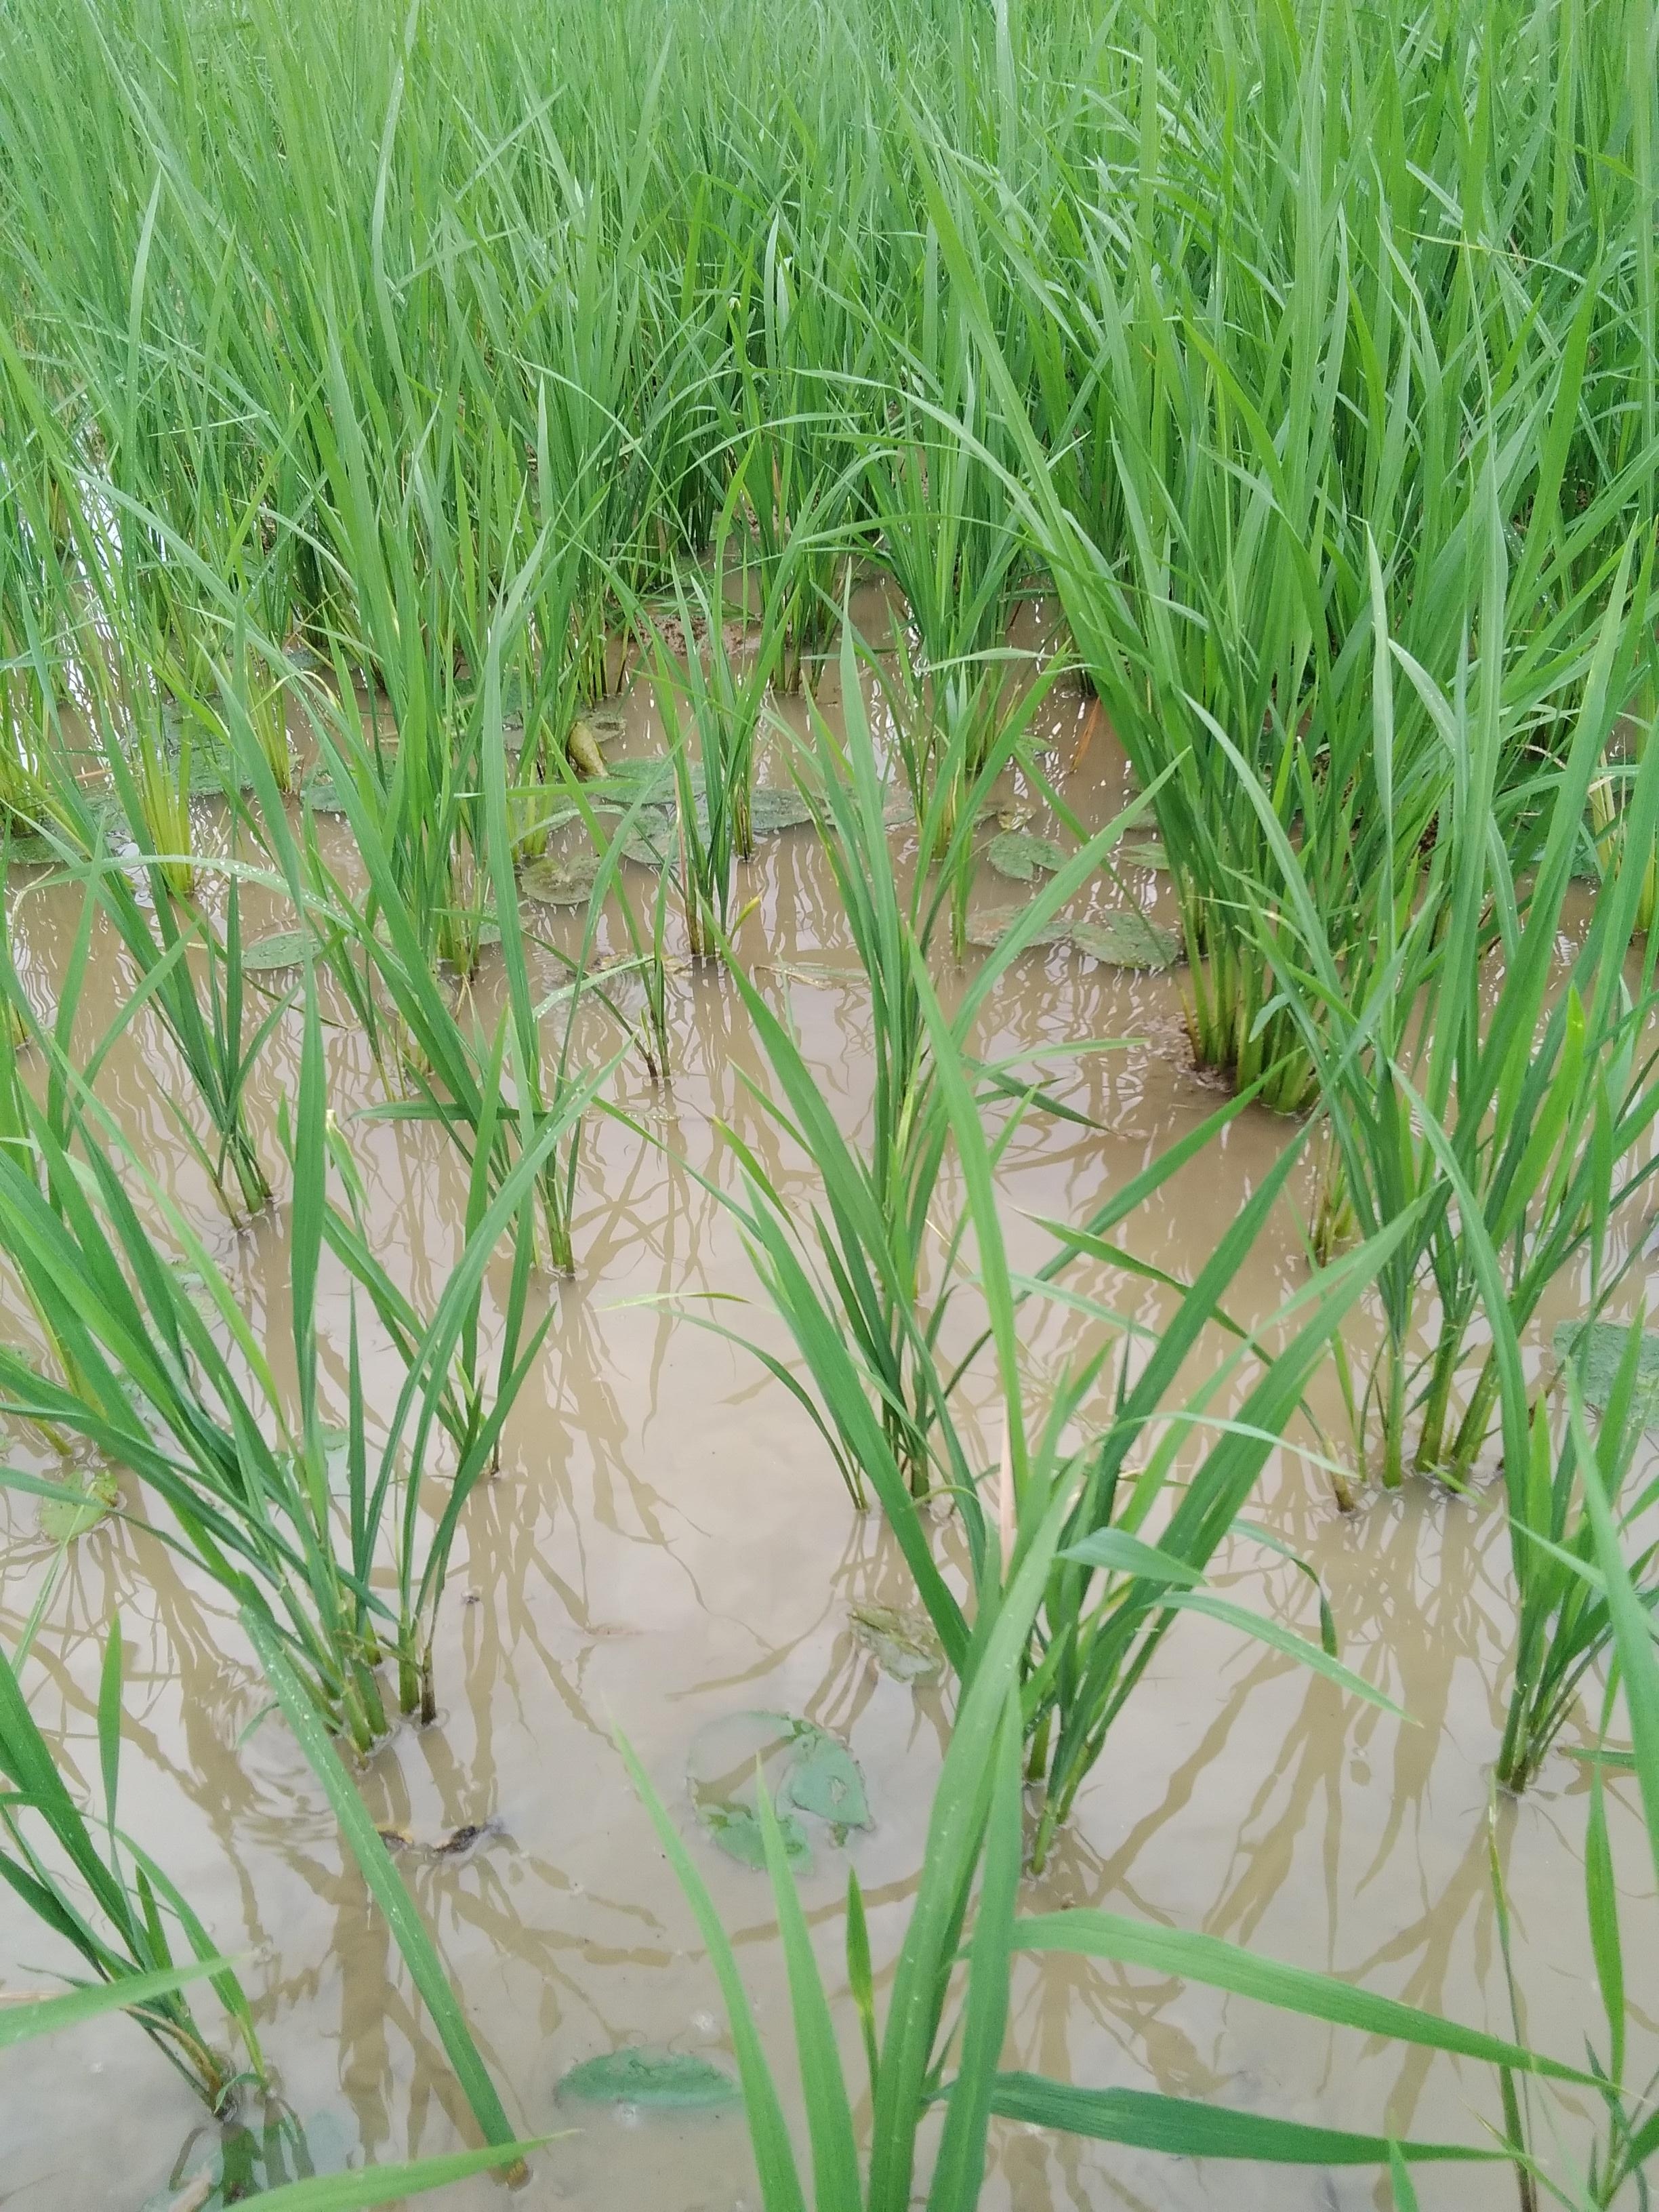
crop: rice
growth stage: vegetative
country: Nigeria
